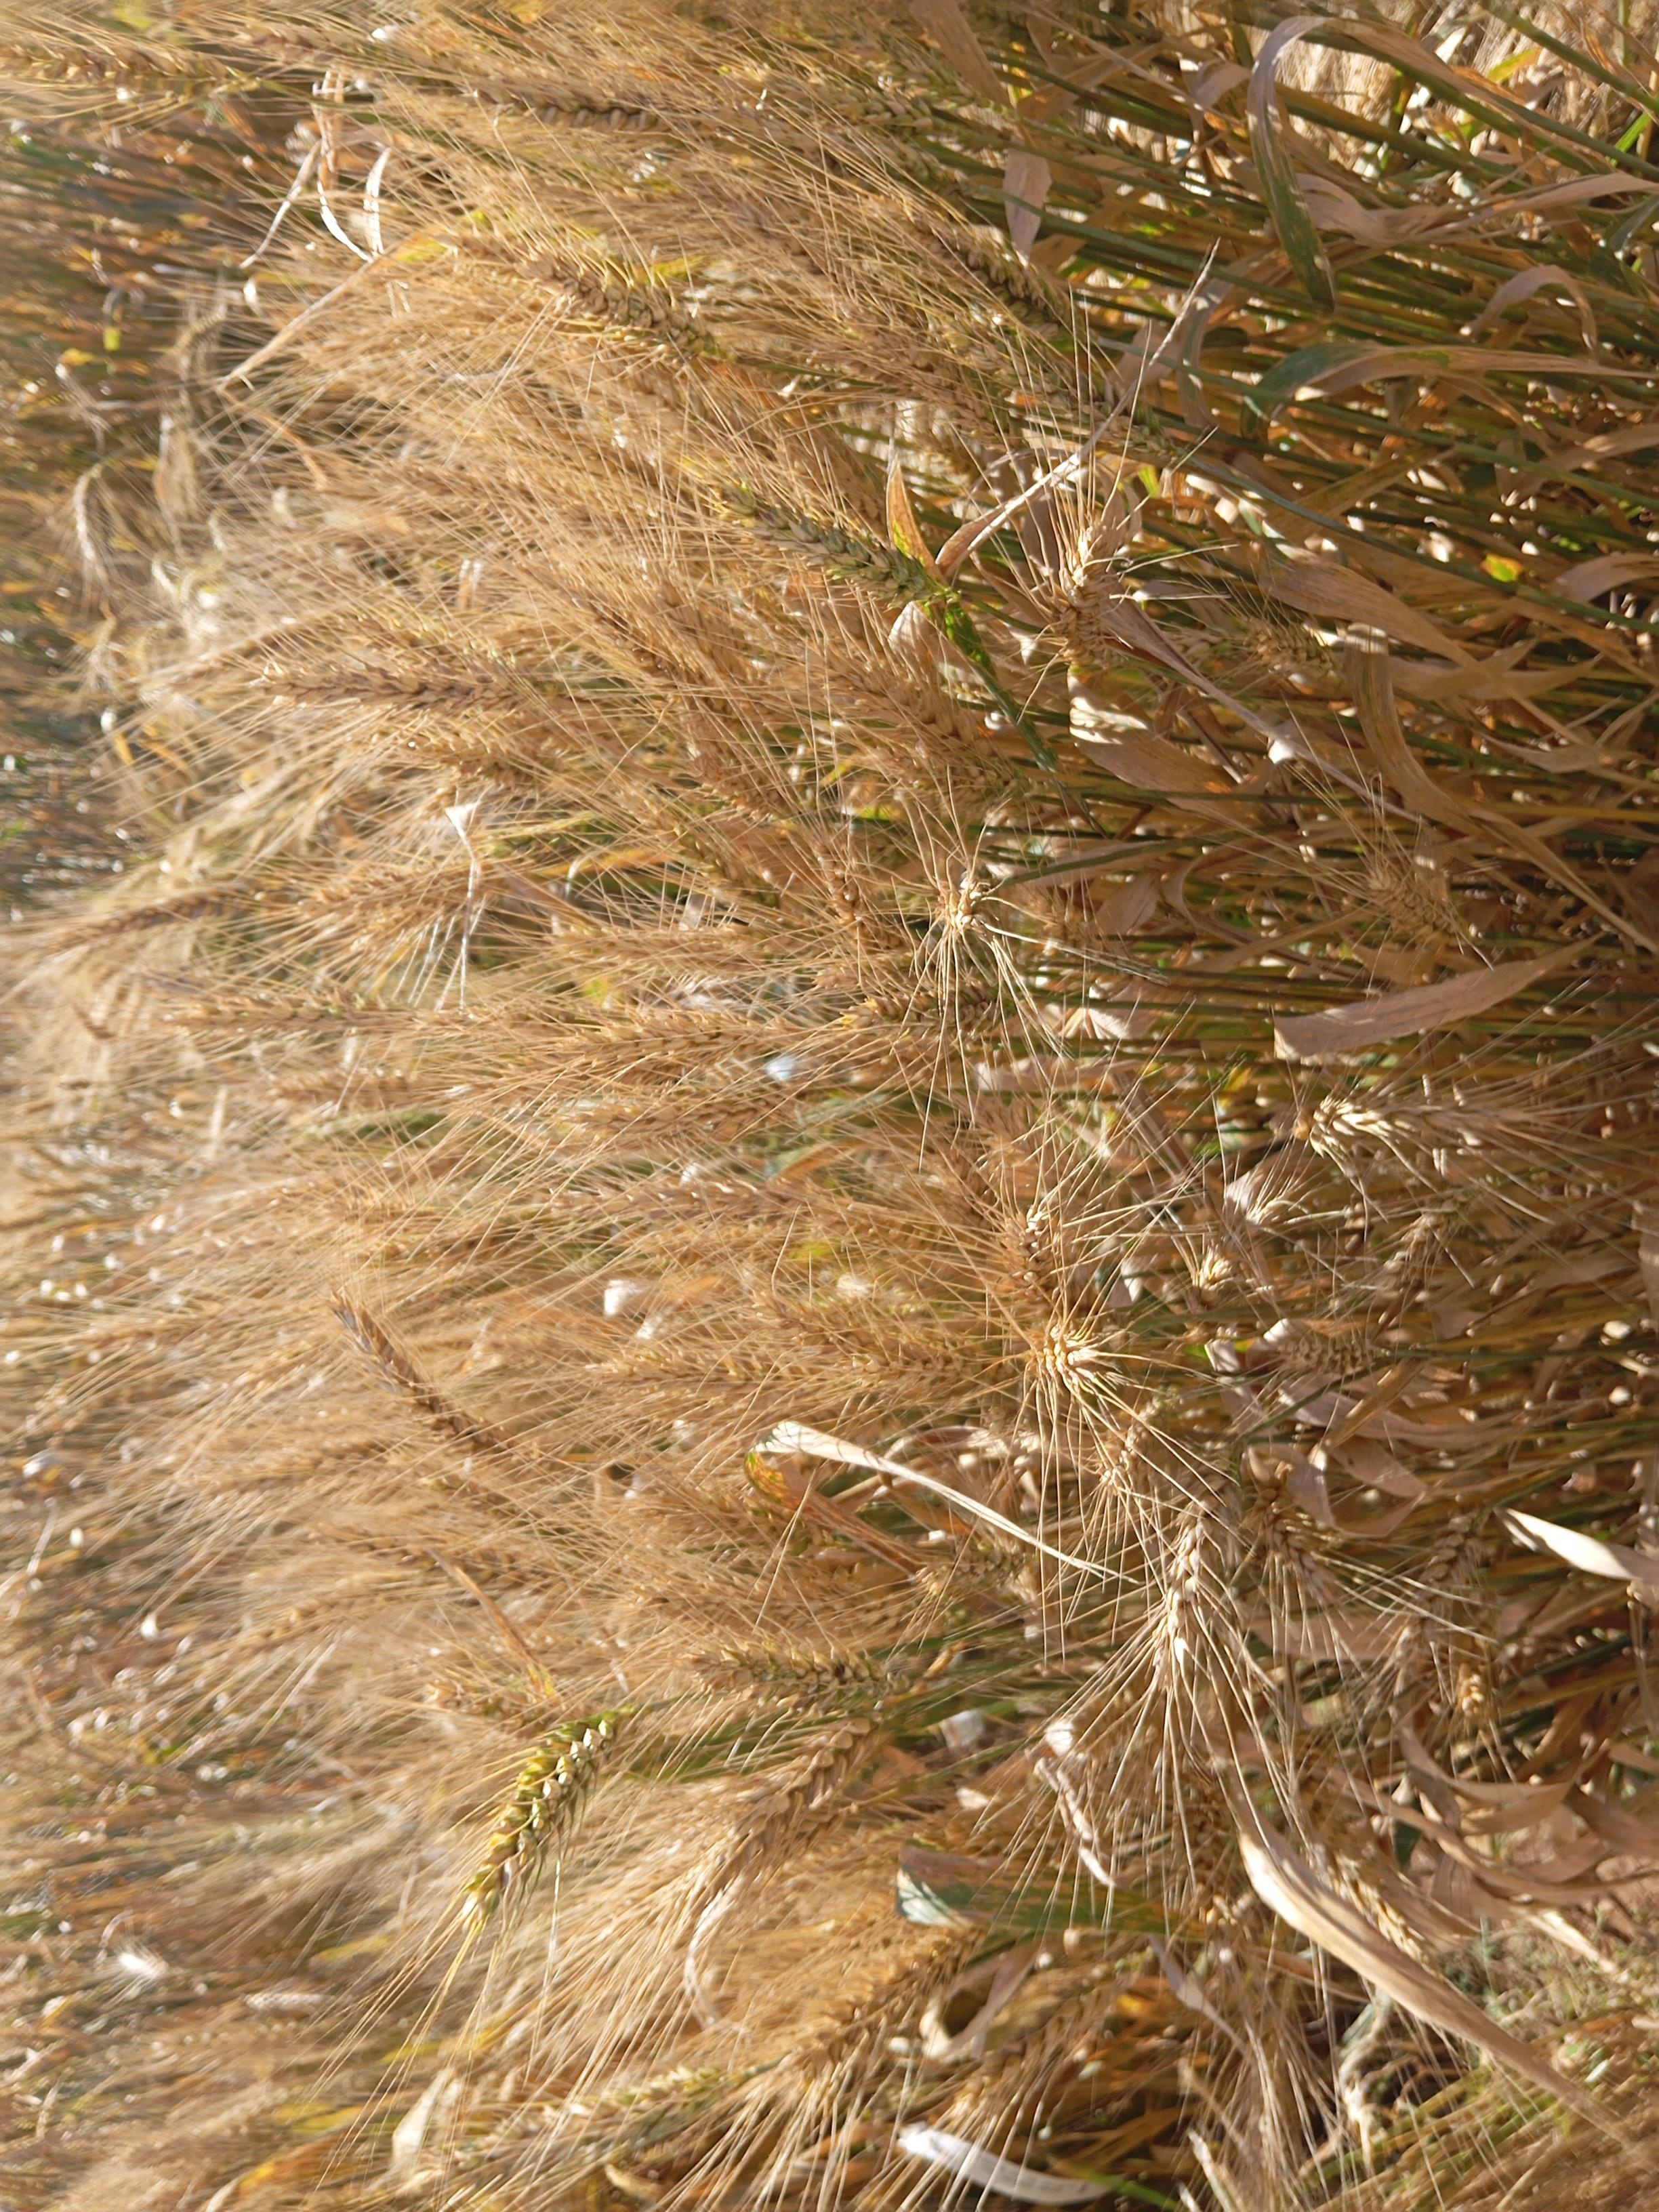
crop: wheat
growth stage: maturity
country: Kenya
